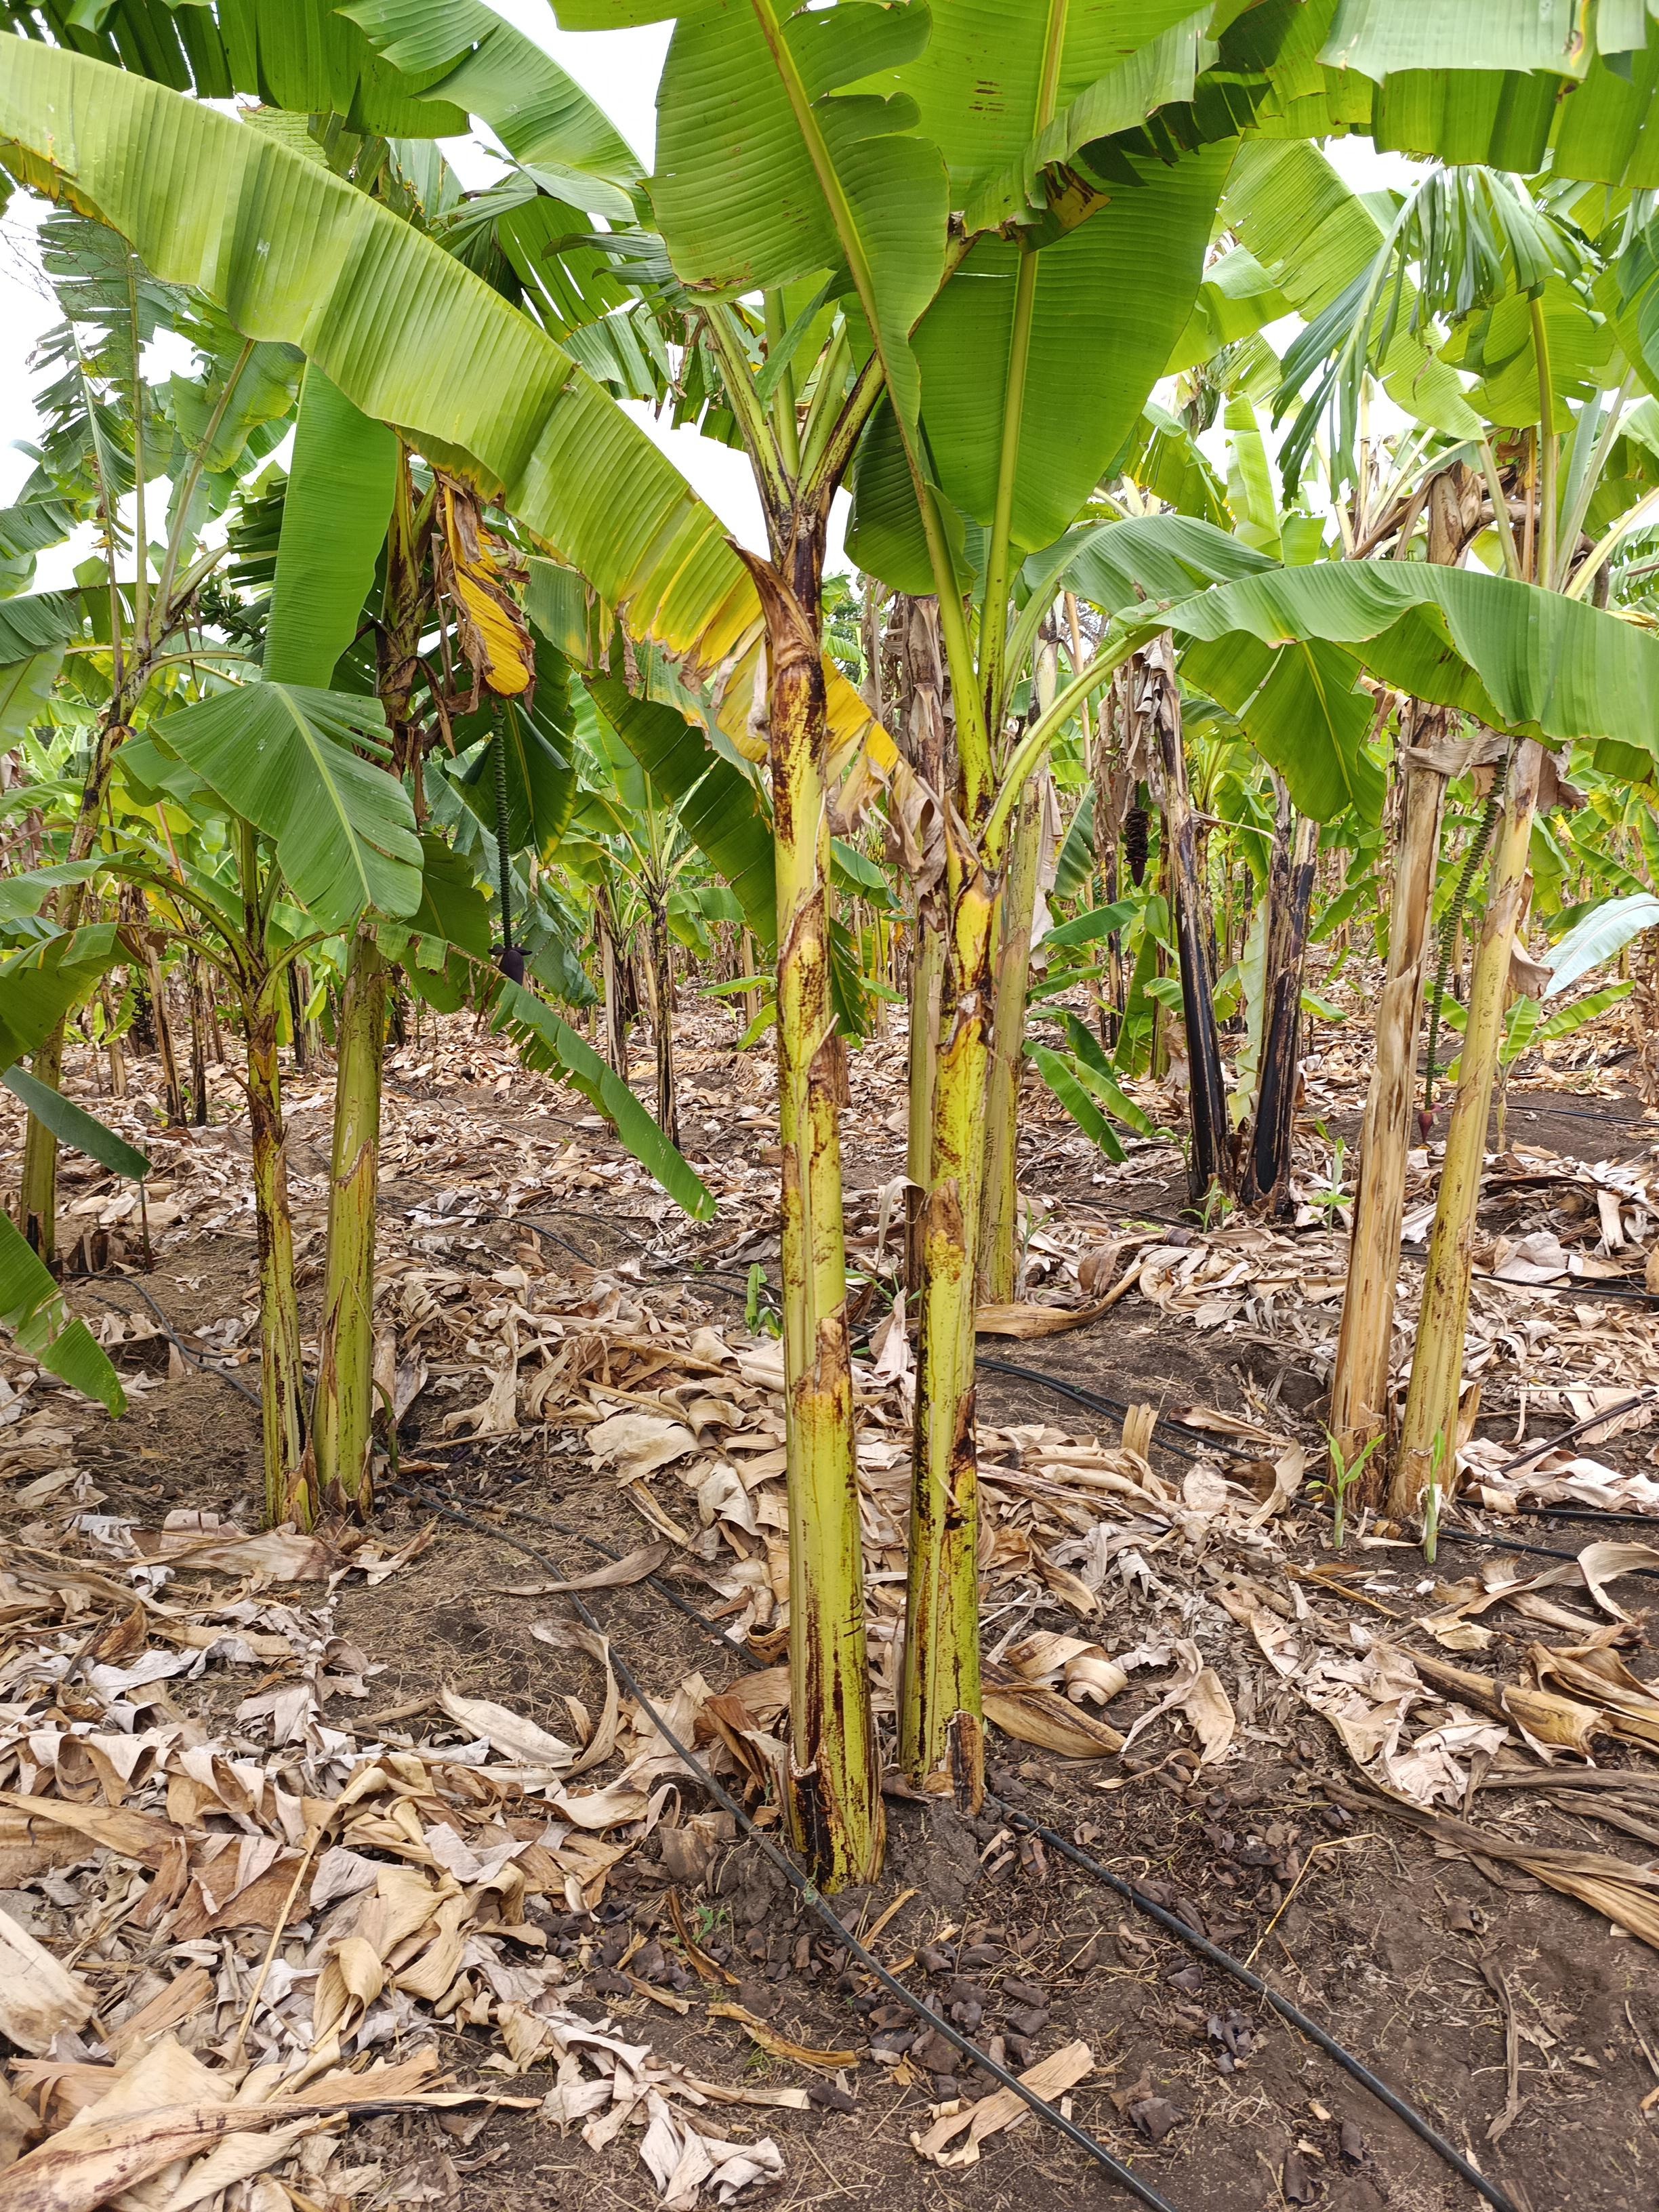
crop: banana
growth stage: vegetative
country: Tanzania
